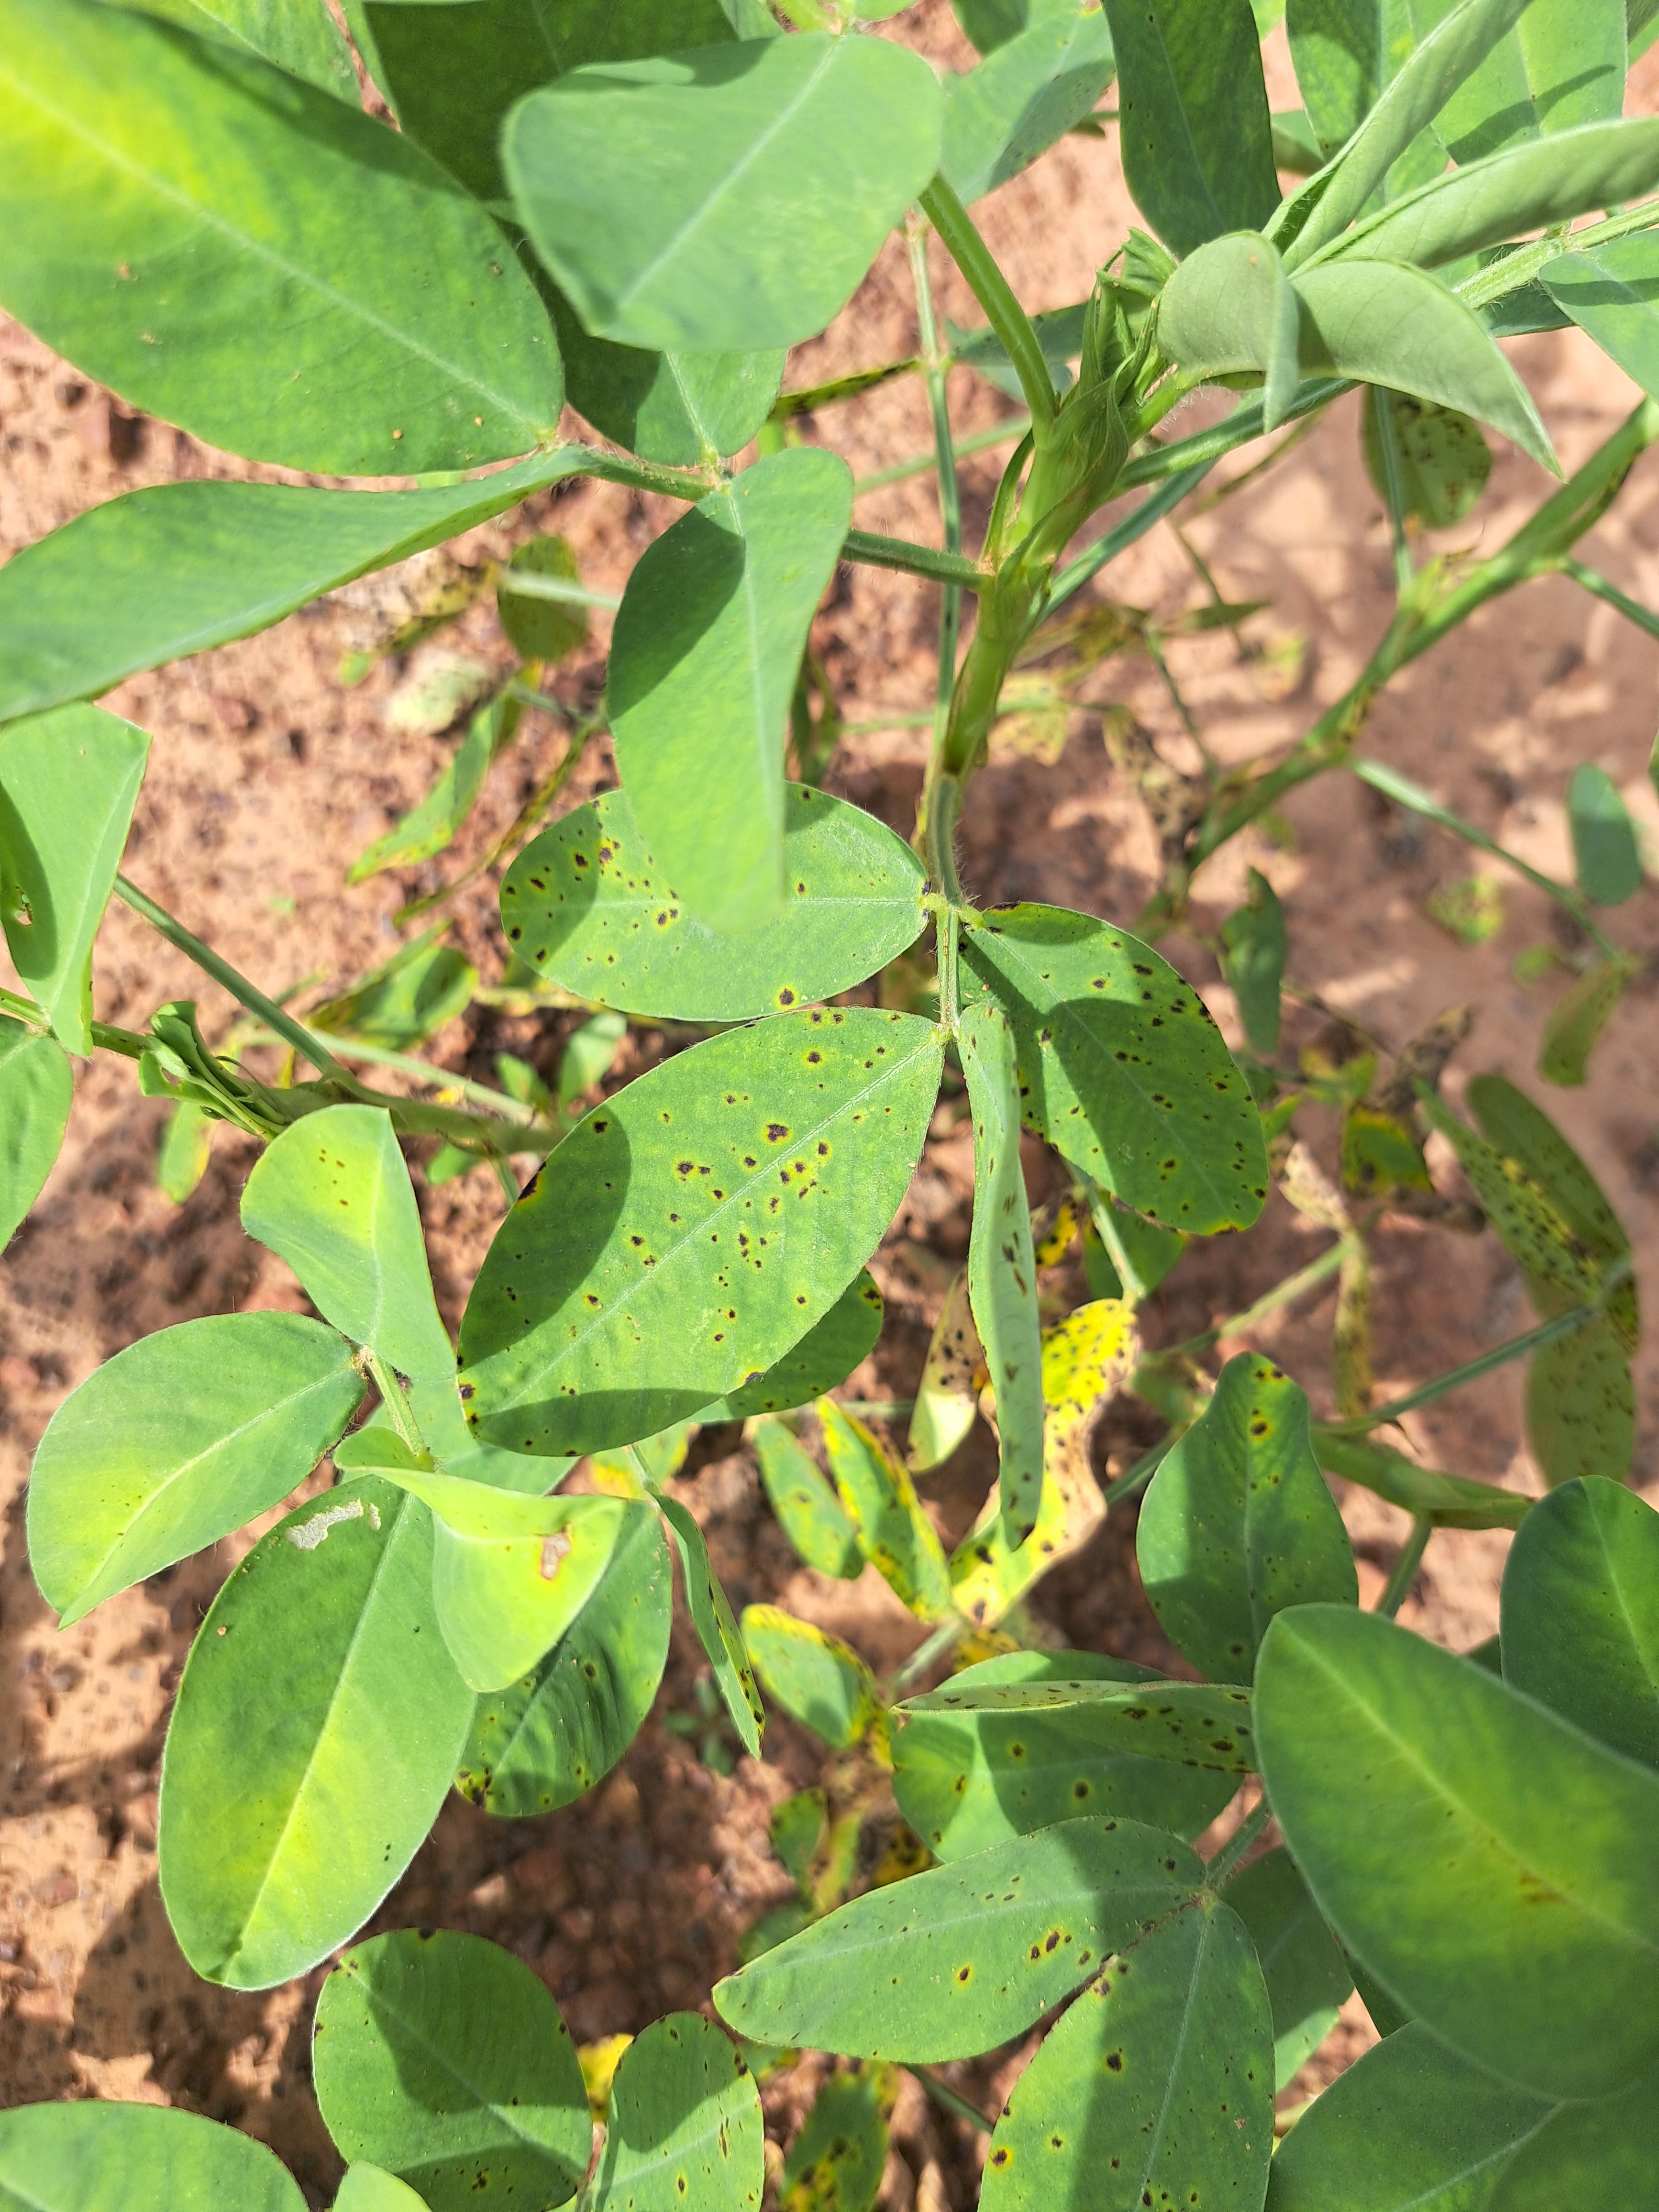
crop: groundnut
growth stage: development pod
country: Ghana
